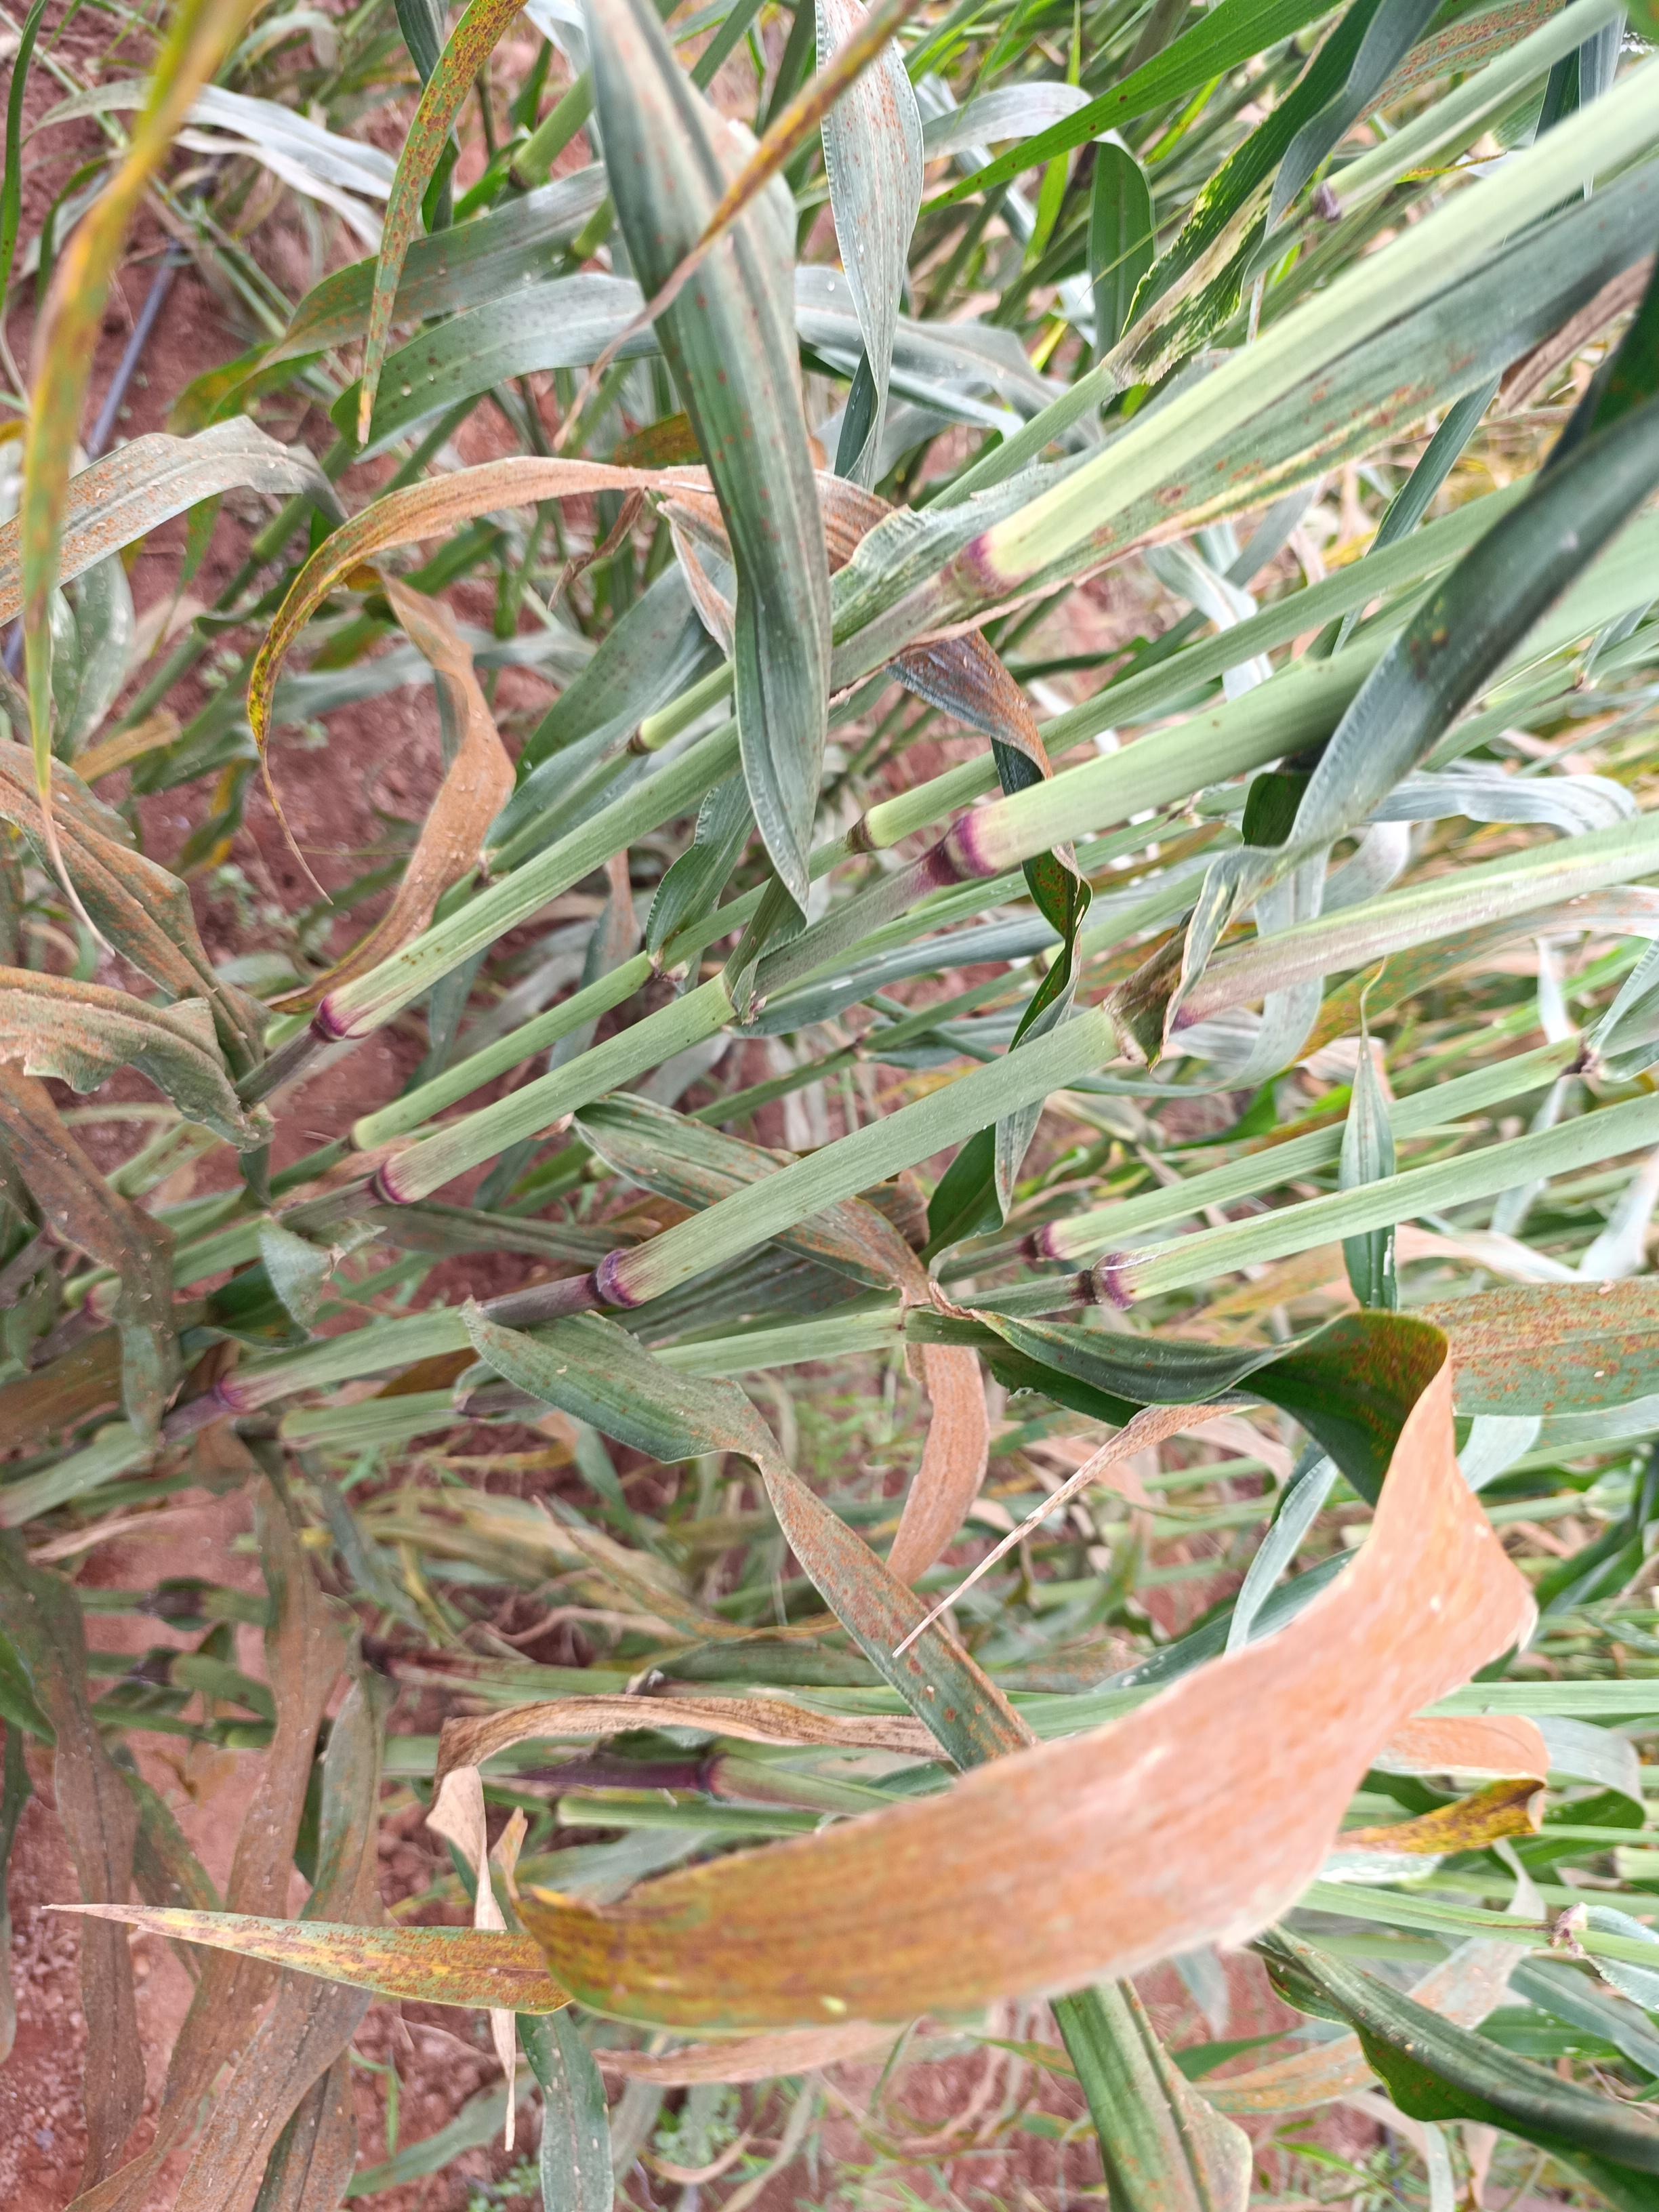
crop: pearl millet
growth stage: filling grain
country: Kenya
